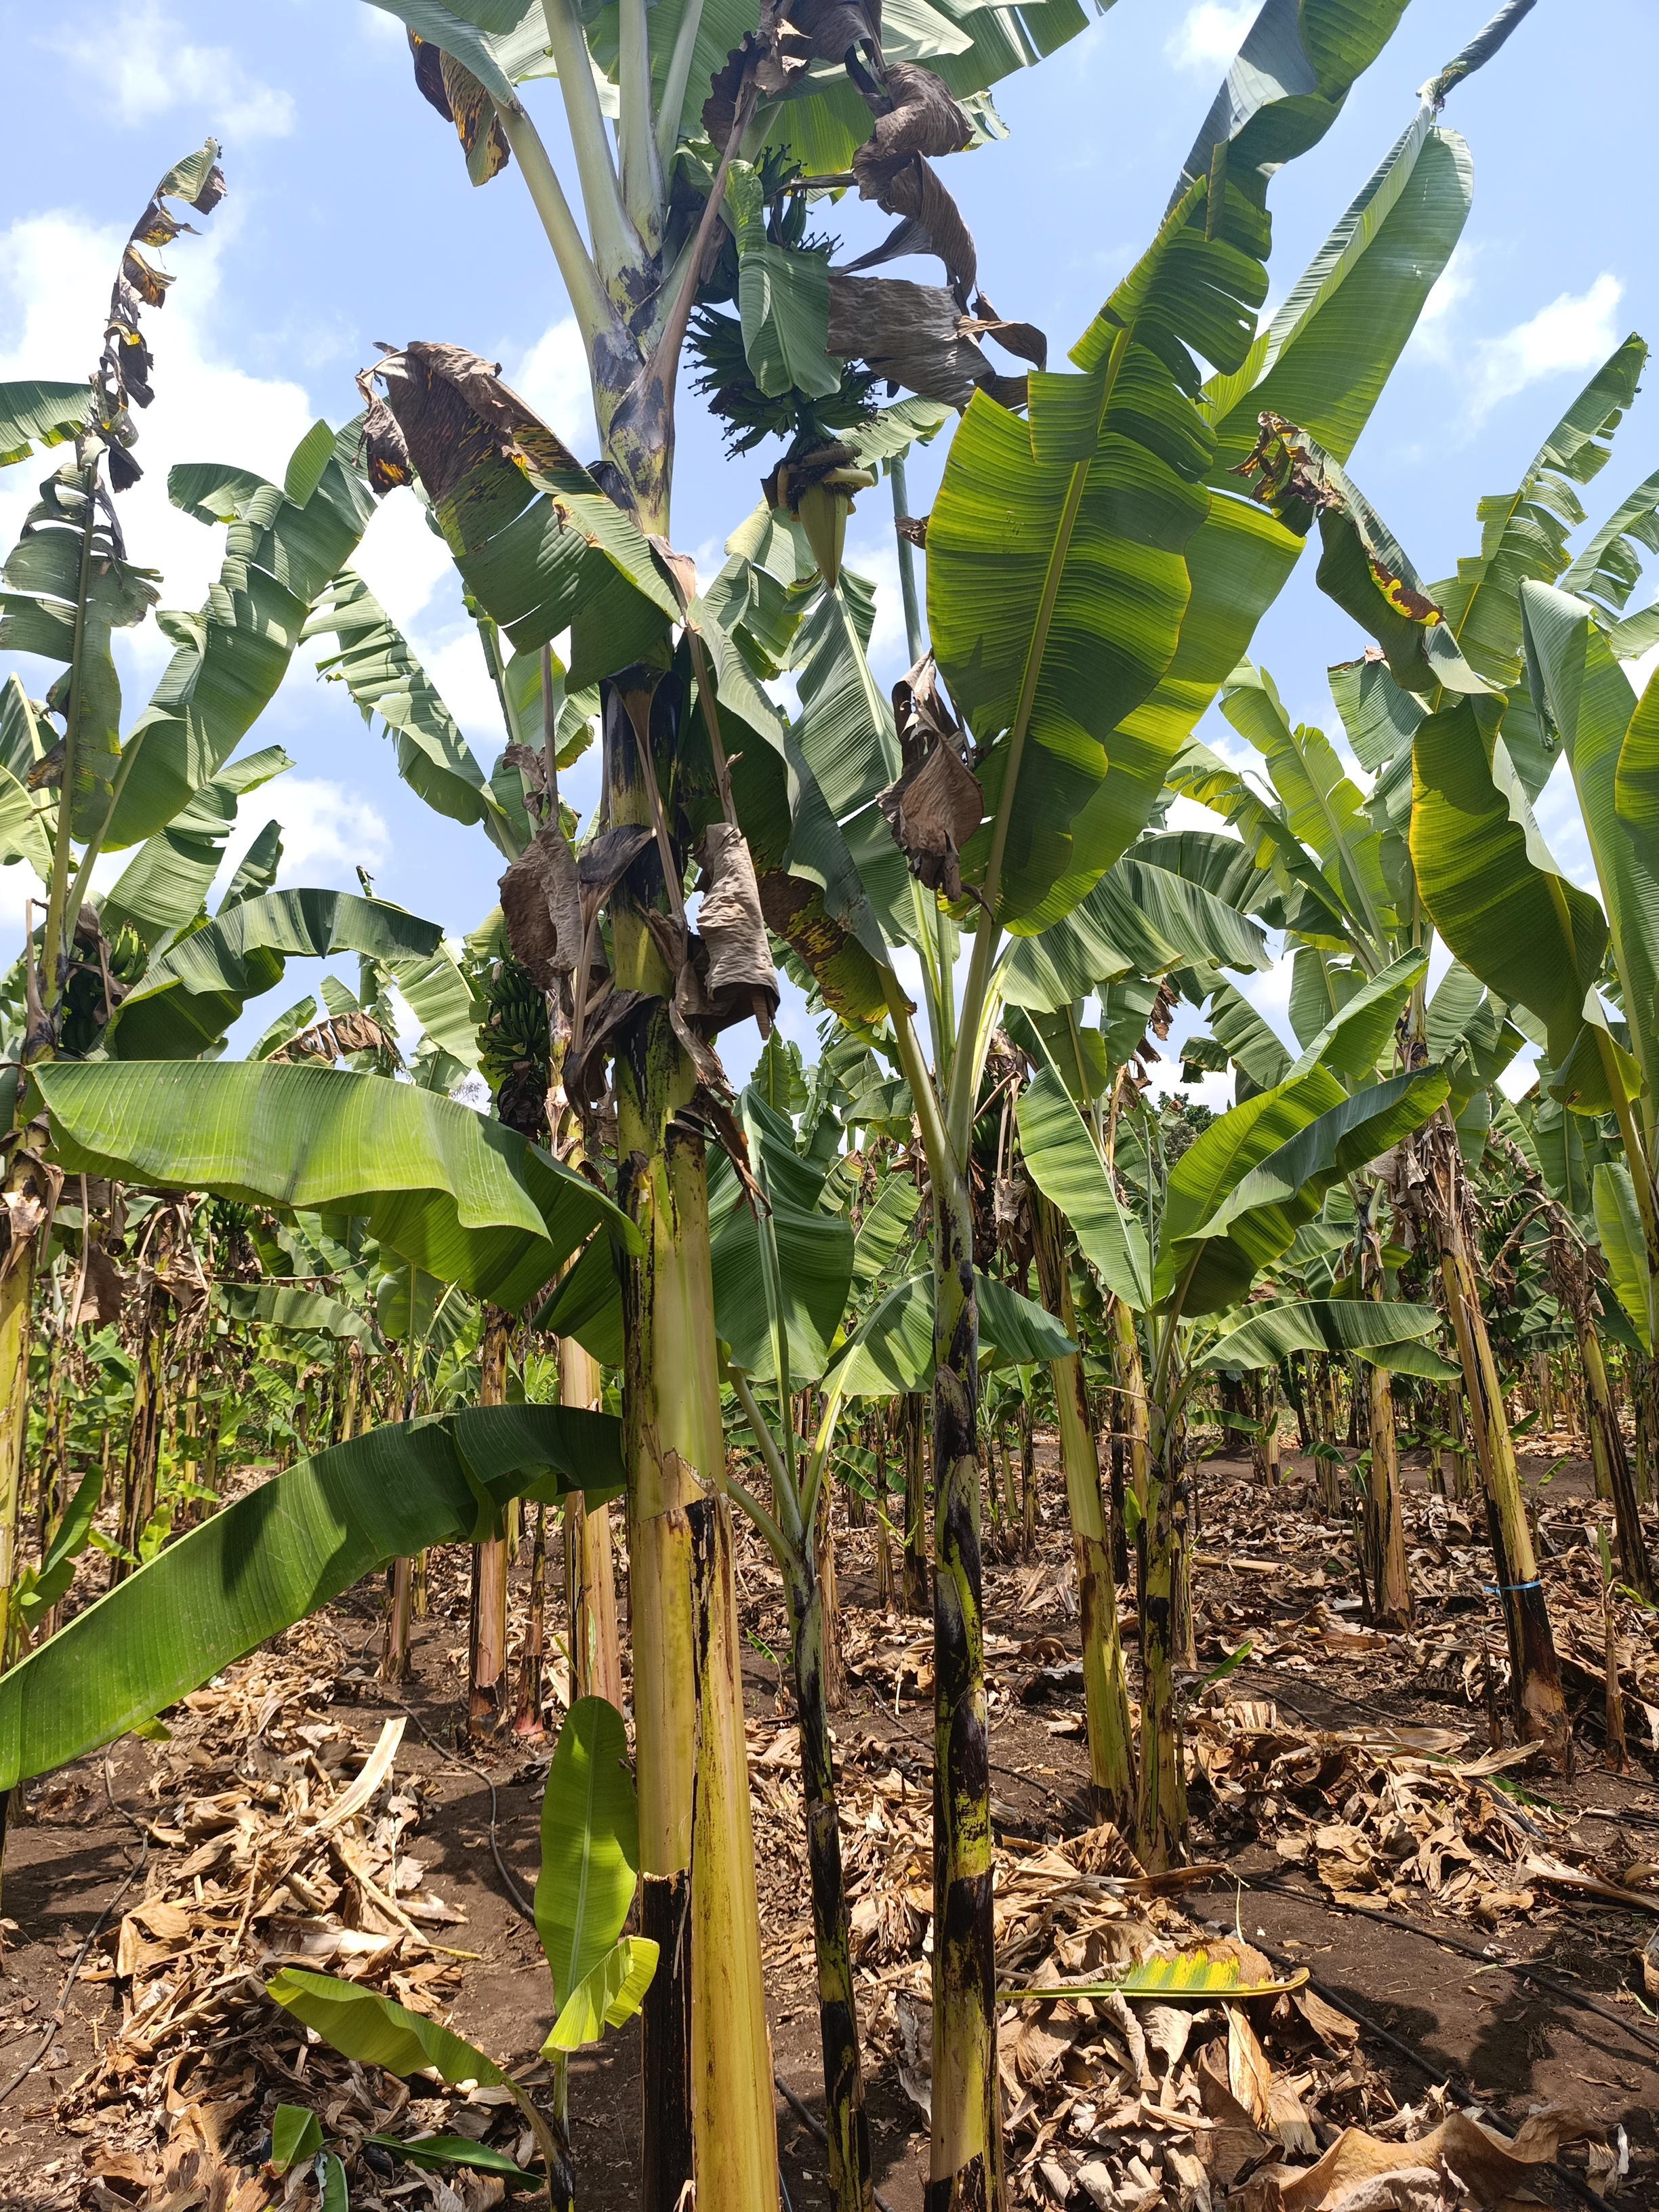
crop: banana
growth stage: development fruit
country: Tanzania
